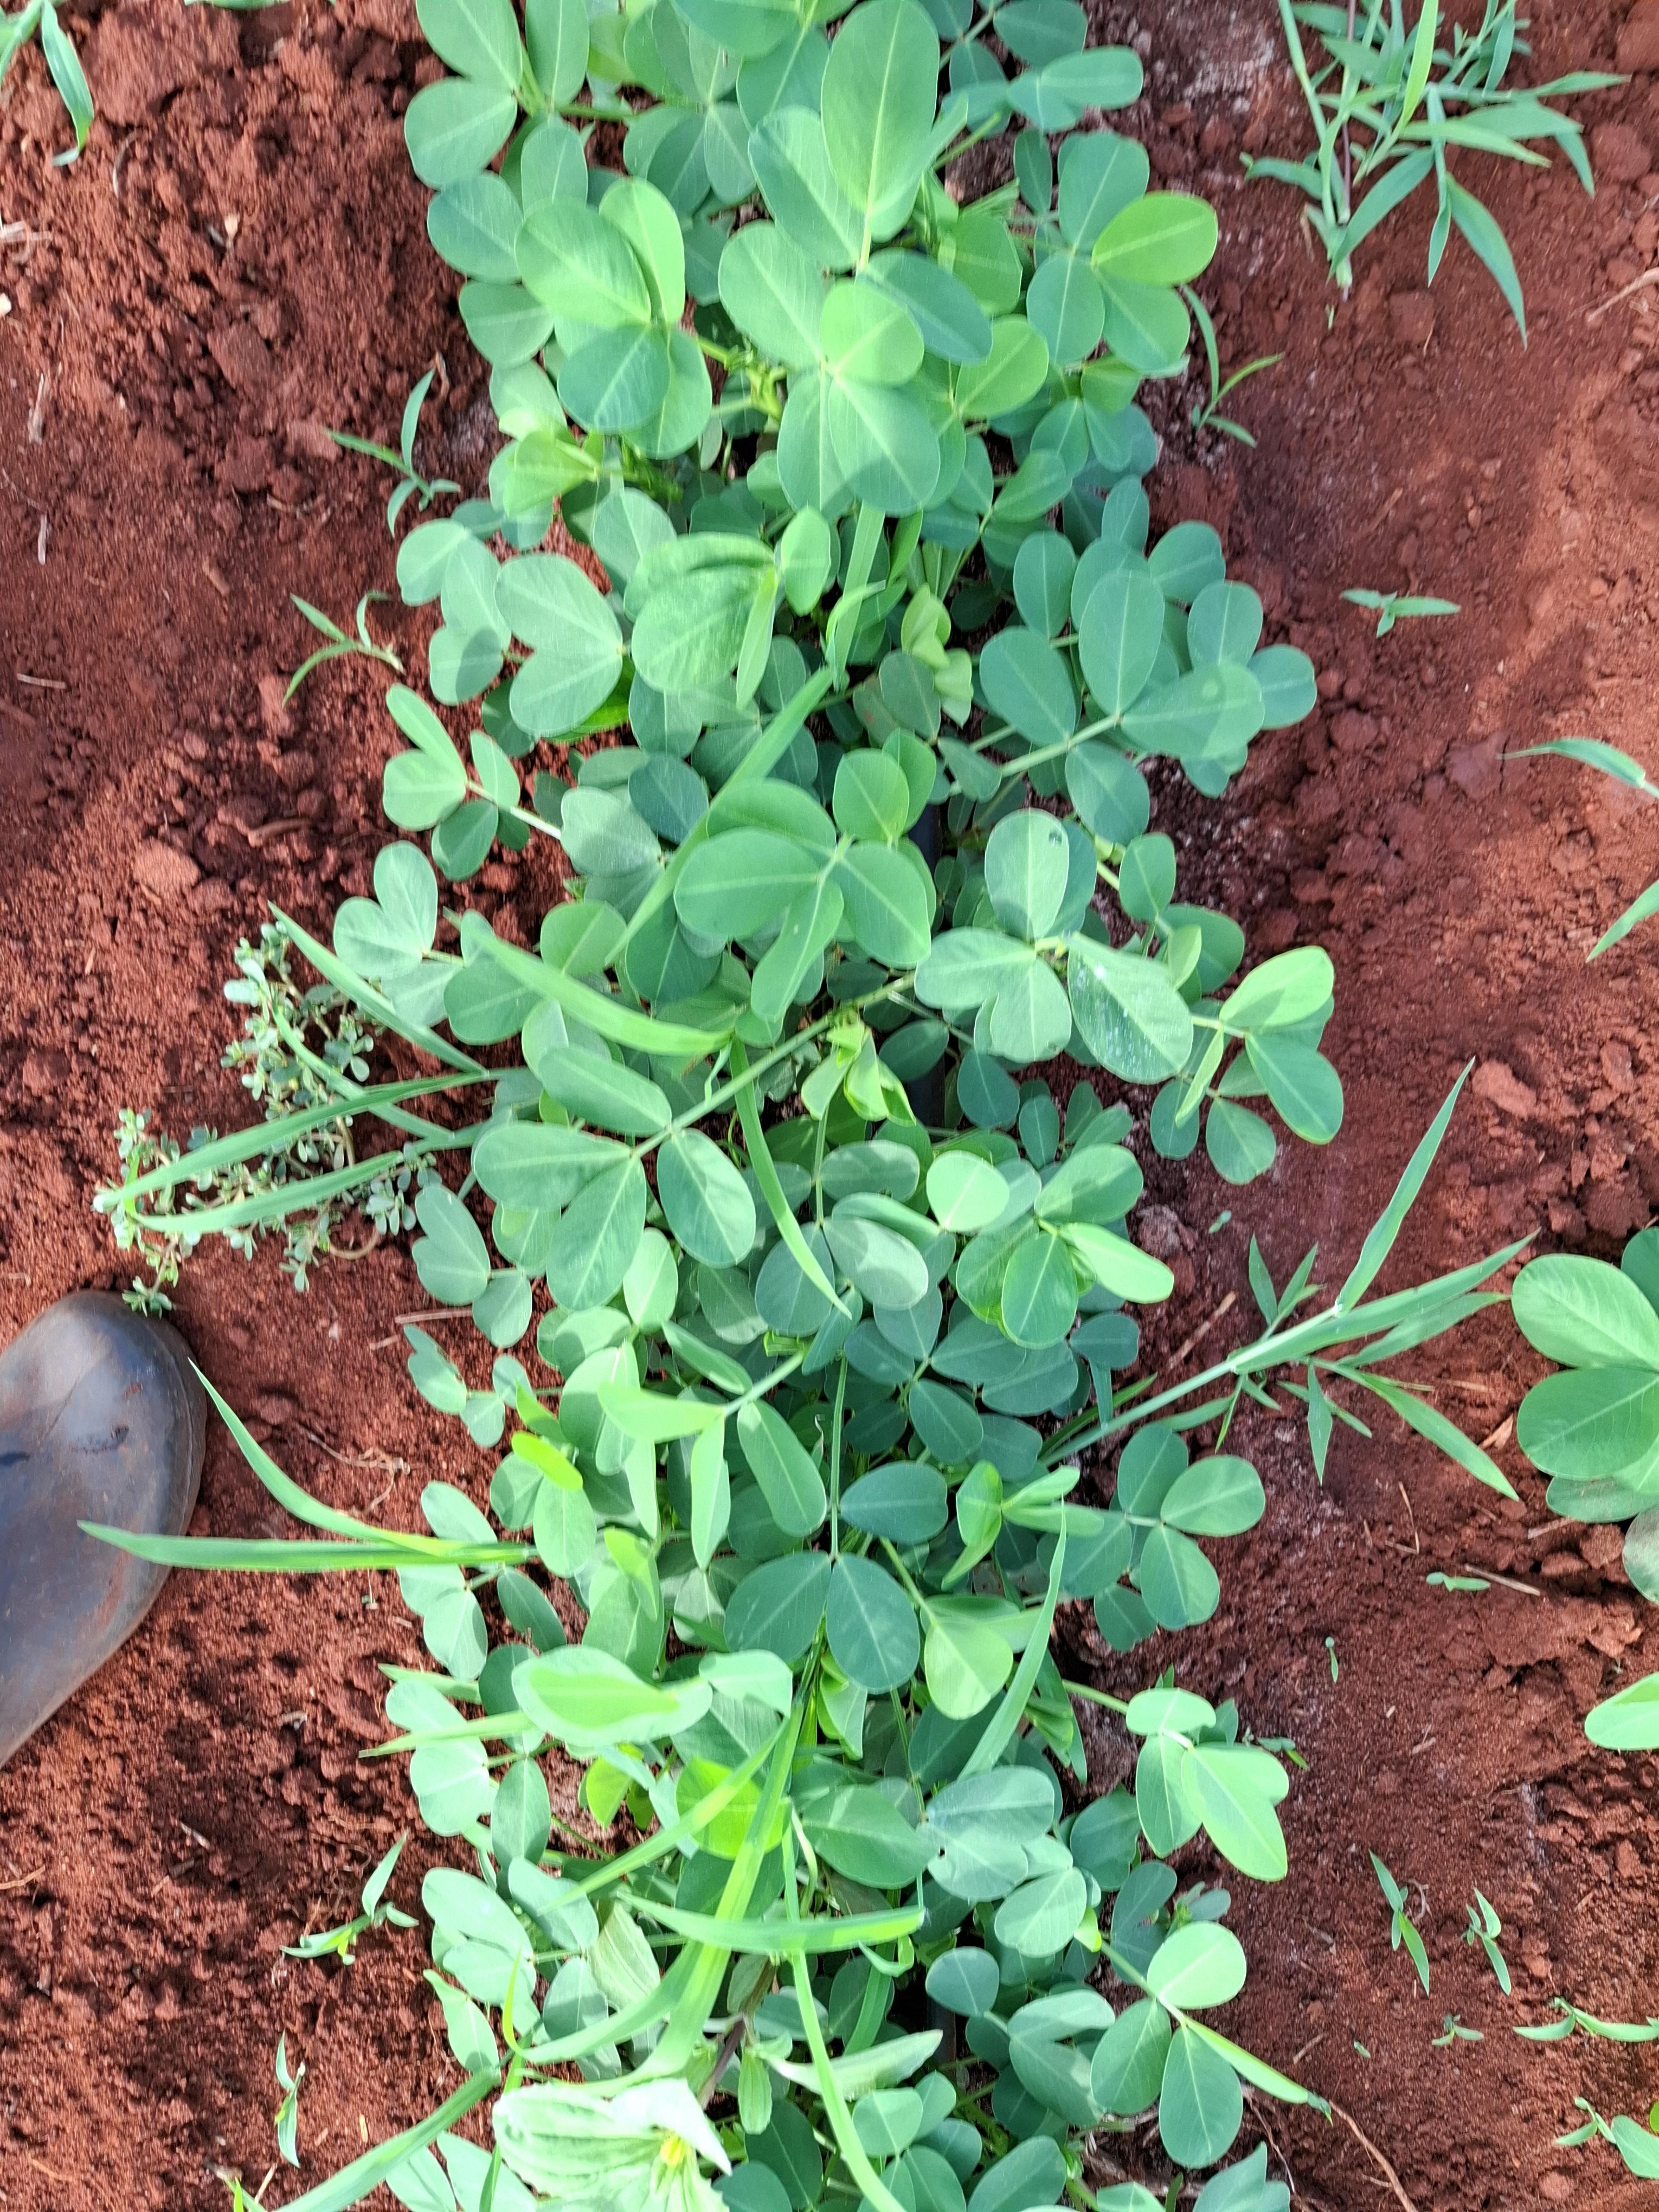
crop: groundnut
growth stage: flowering
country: Kenya
